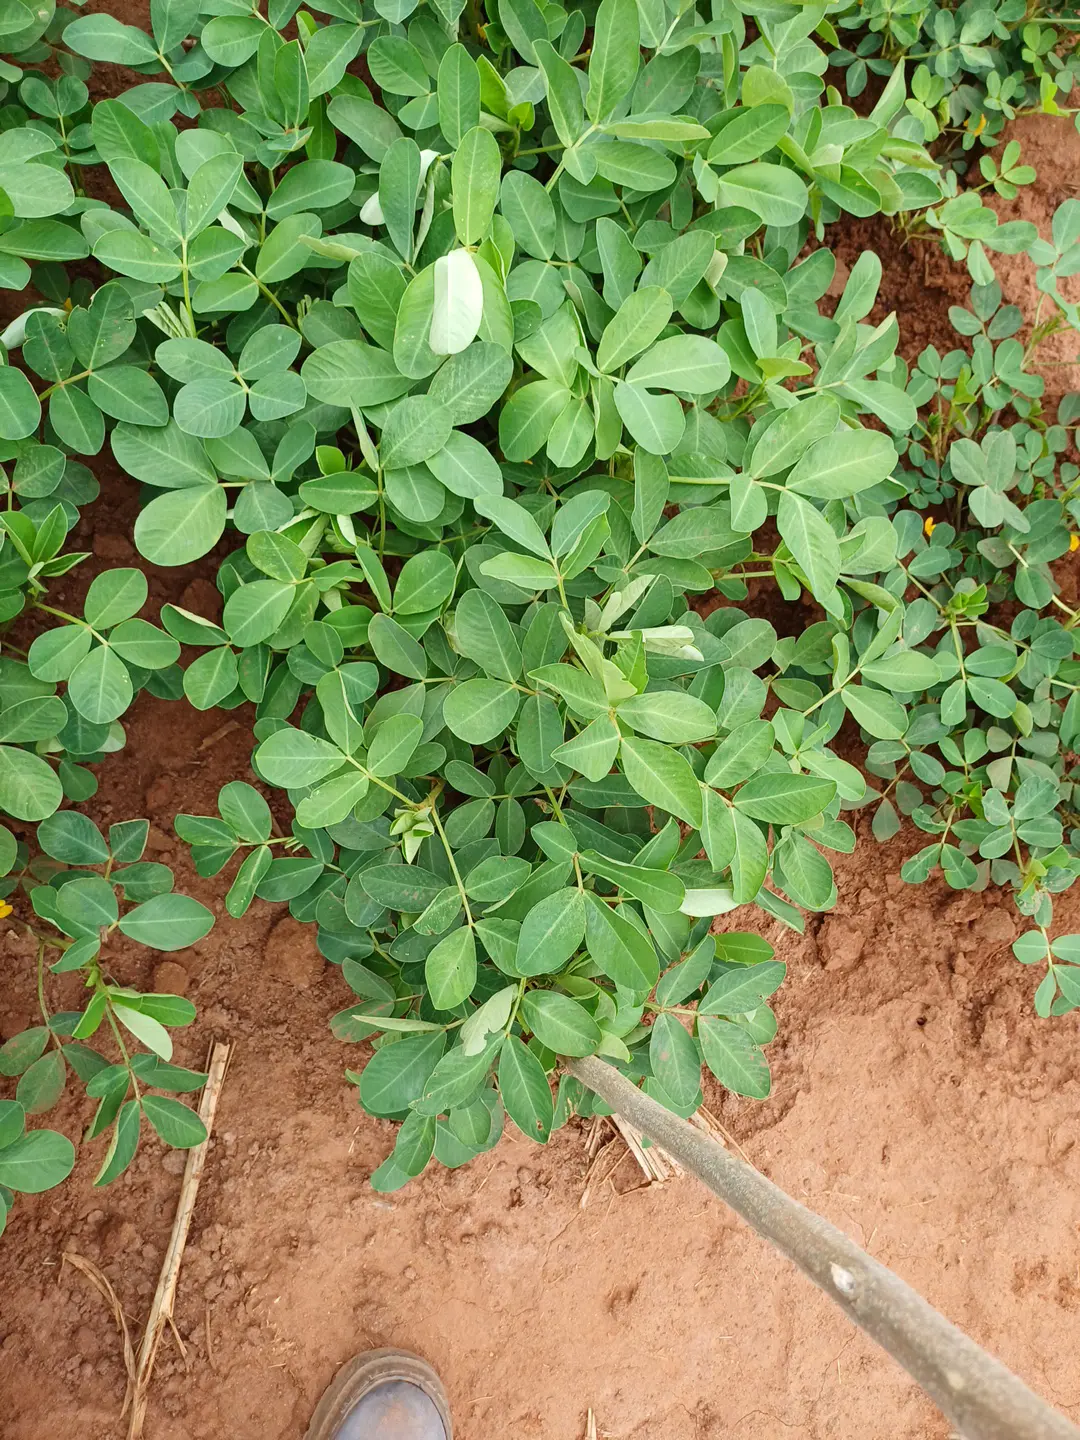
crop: groundnut
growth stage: flowering
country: Kenya
